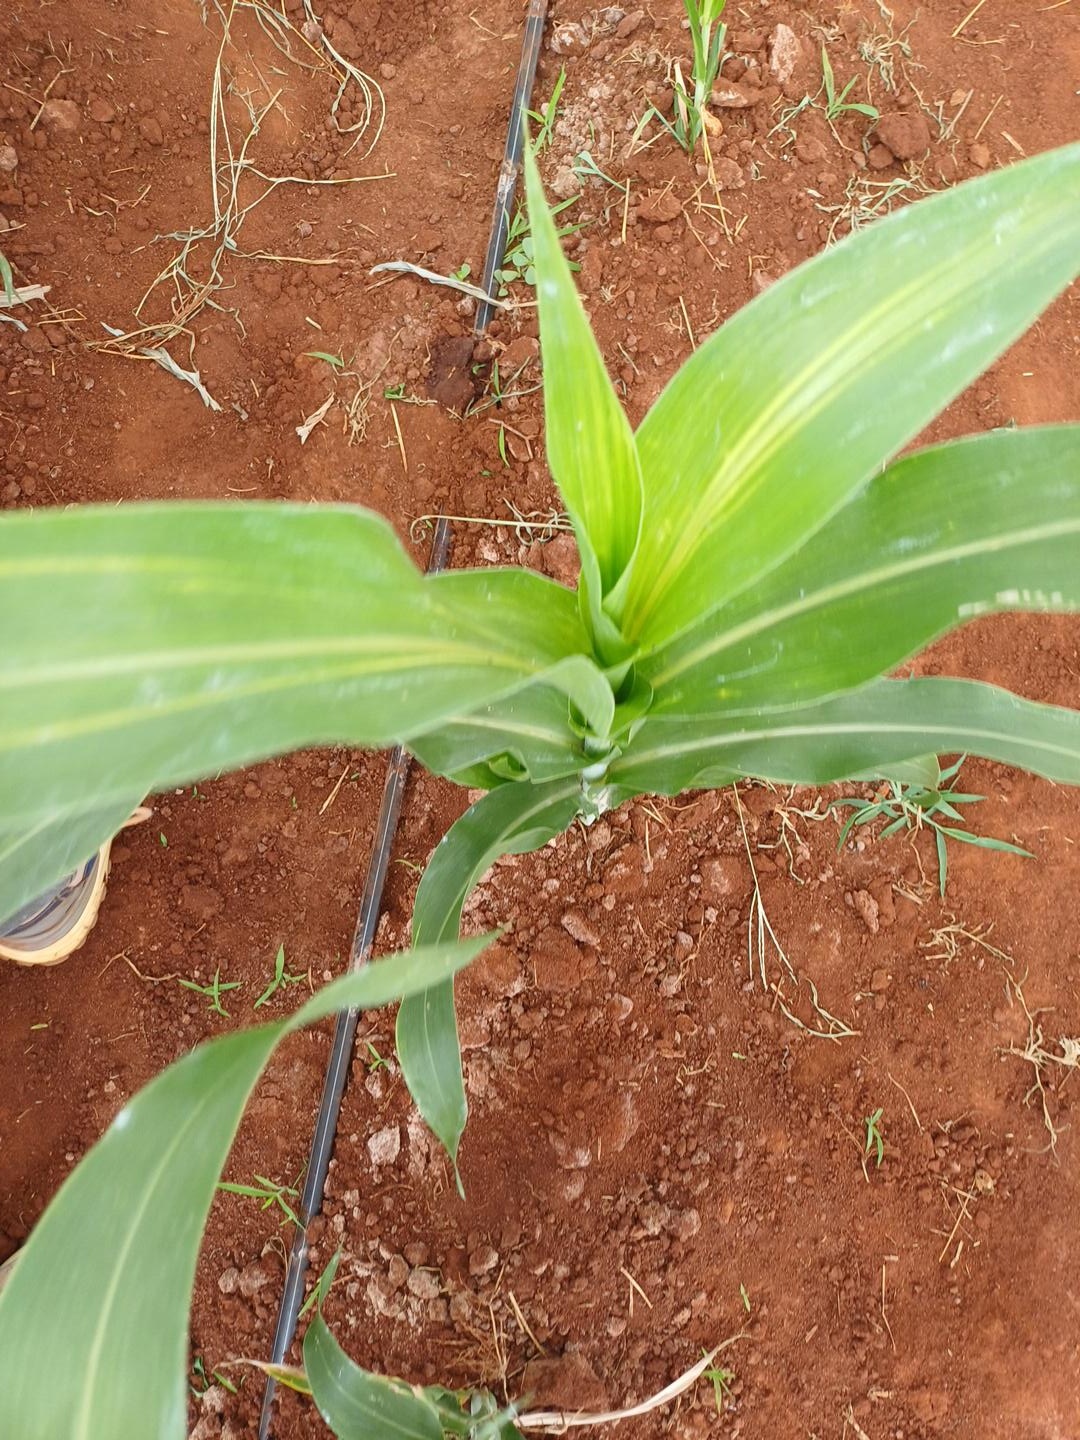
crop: sorghum
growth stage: vegetative
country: Kenya
